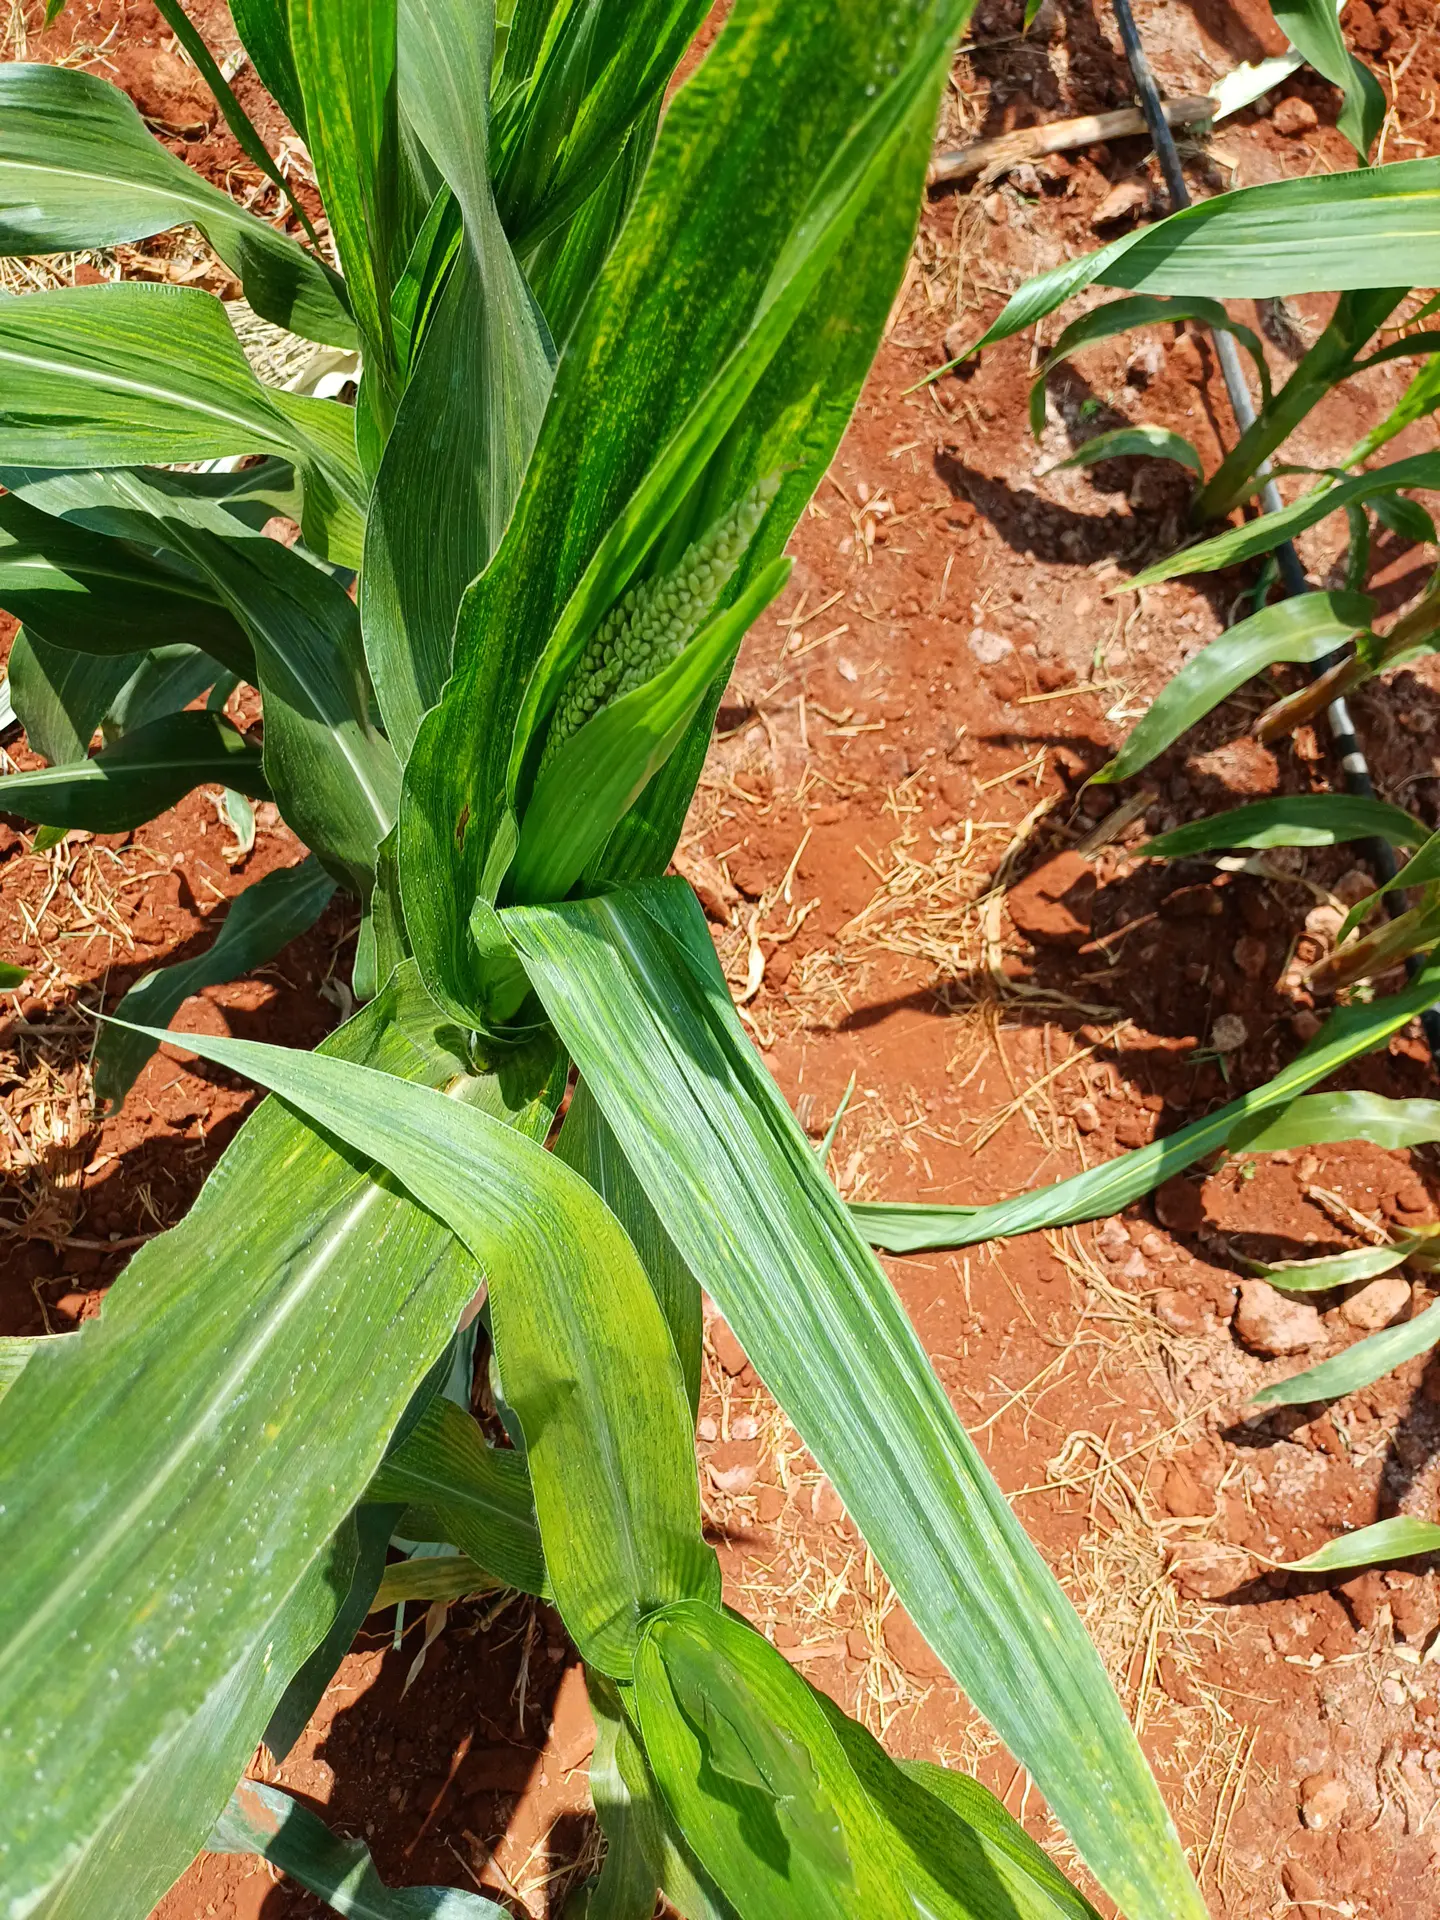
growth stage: vegetative
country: Kenya
